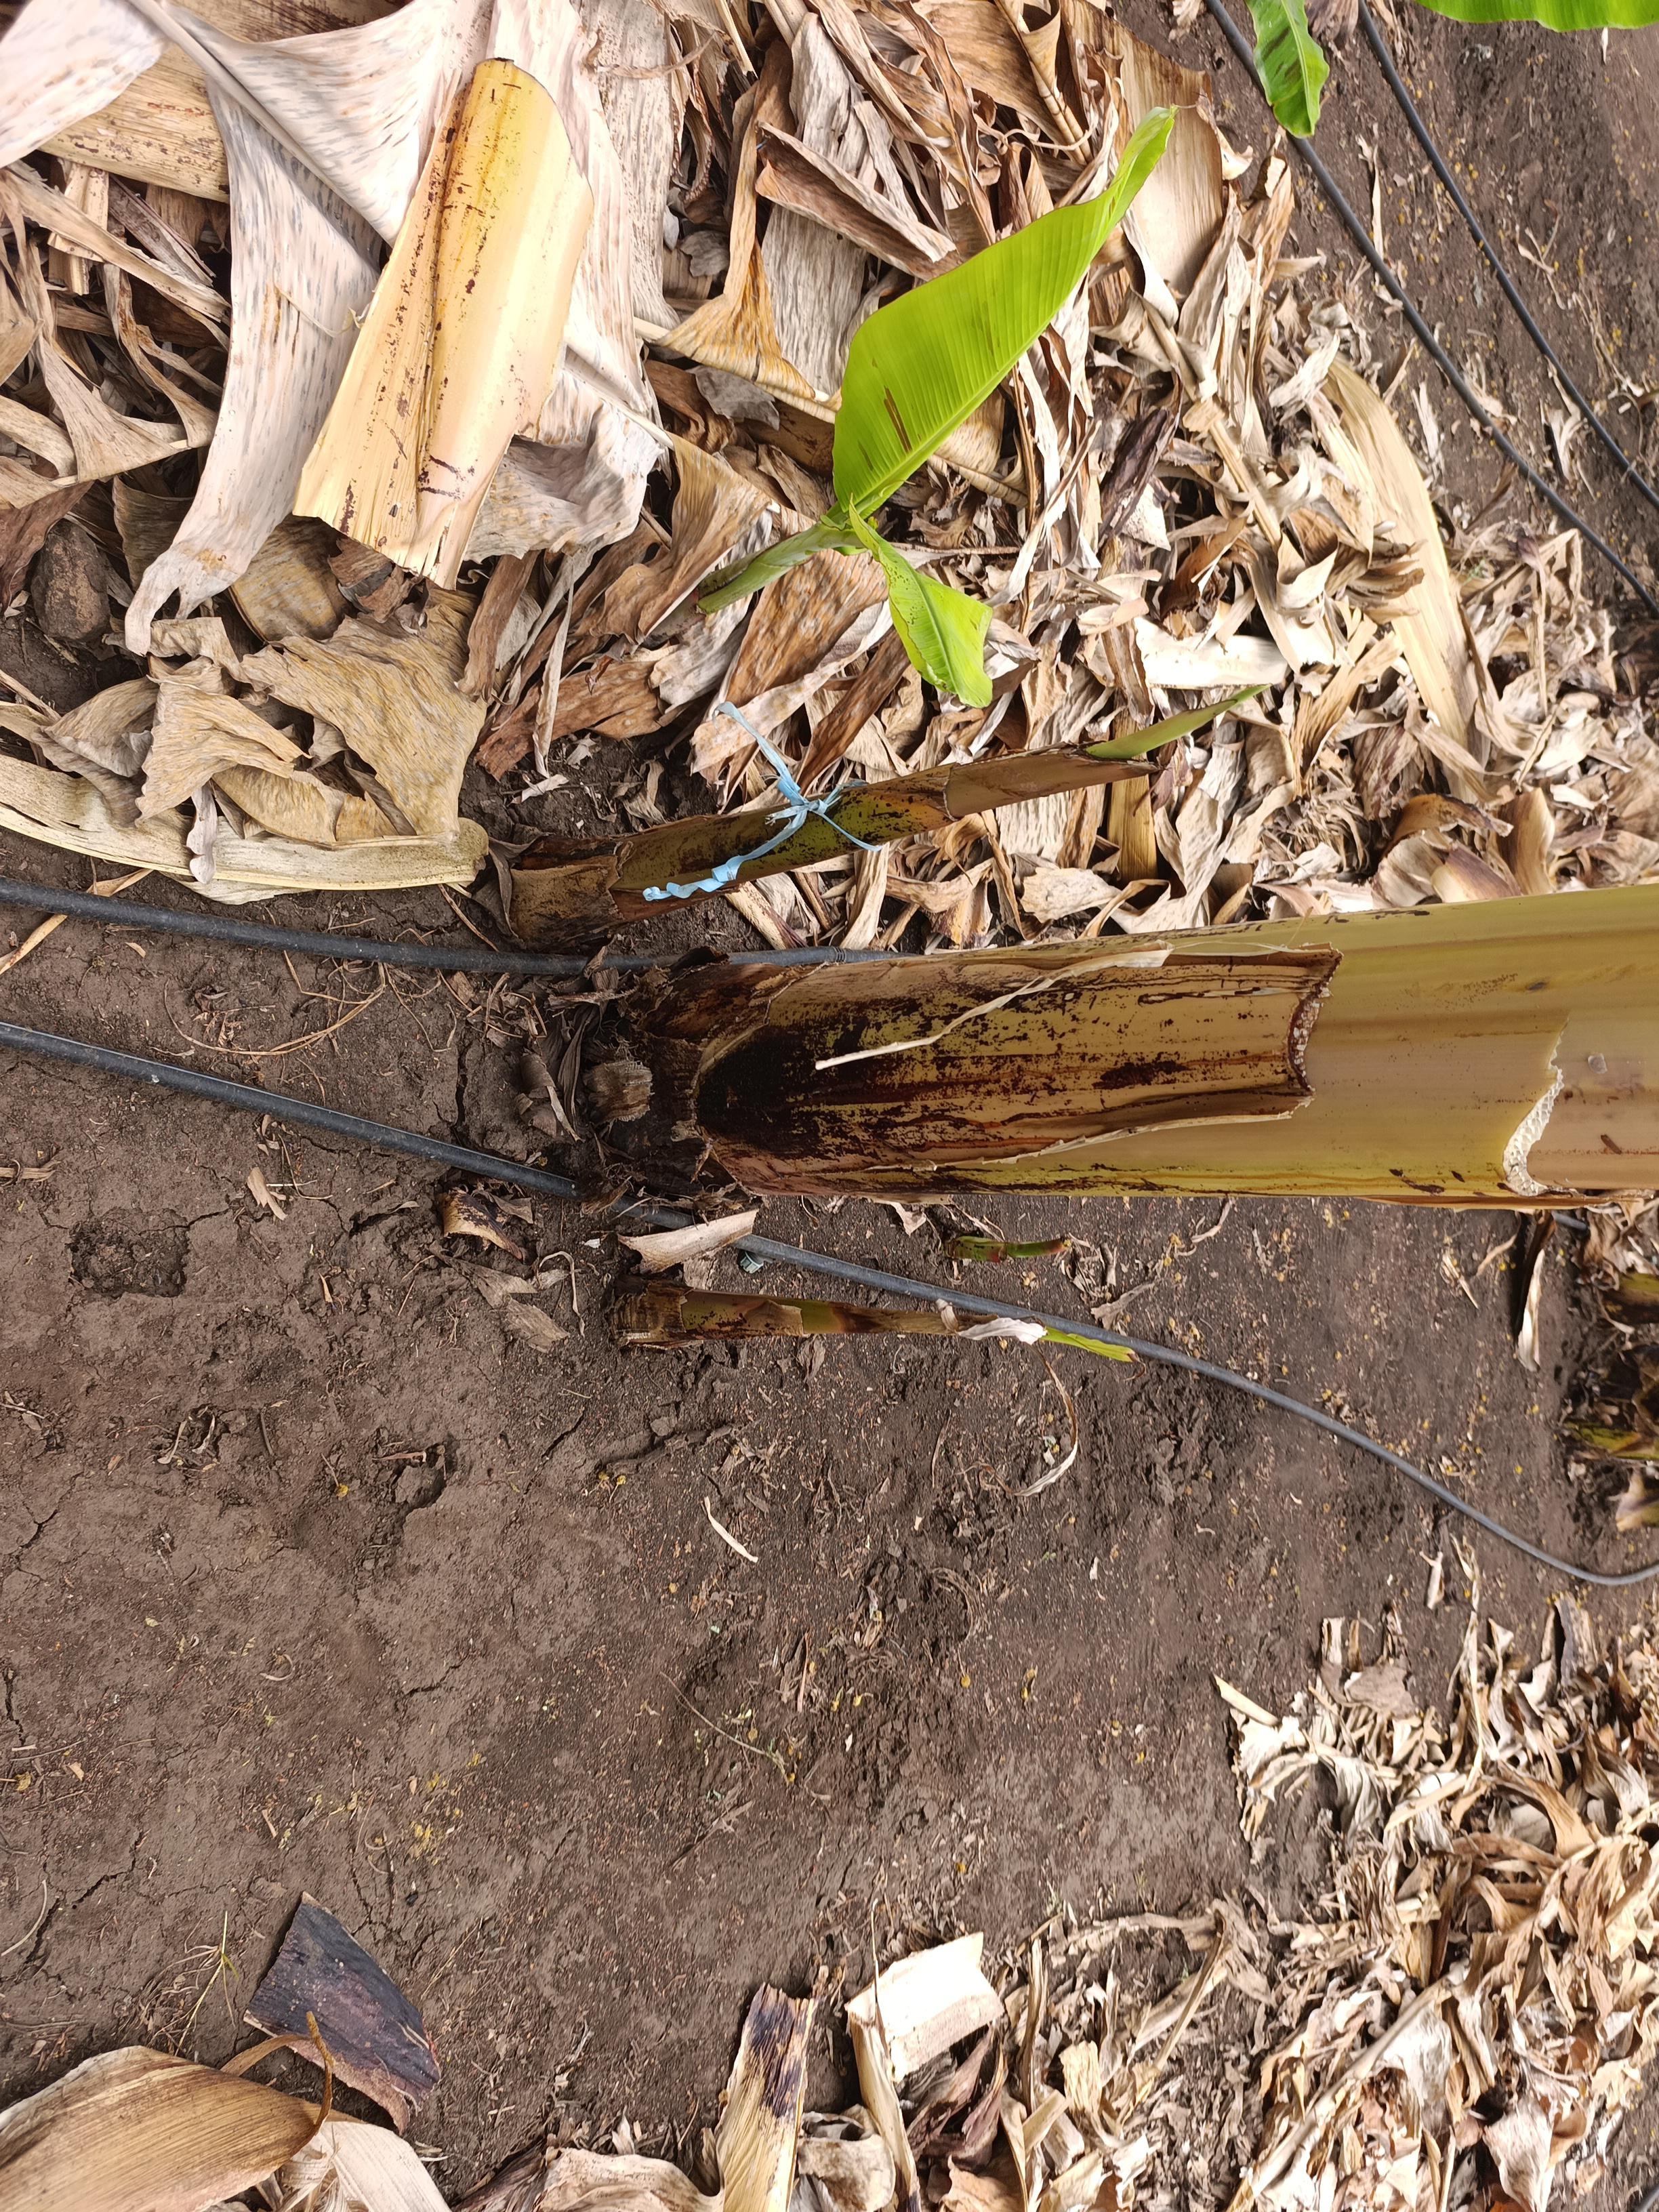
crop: banana
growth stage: emergence sucker
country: Tanzania
